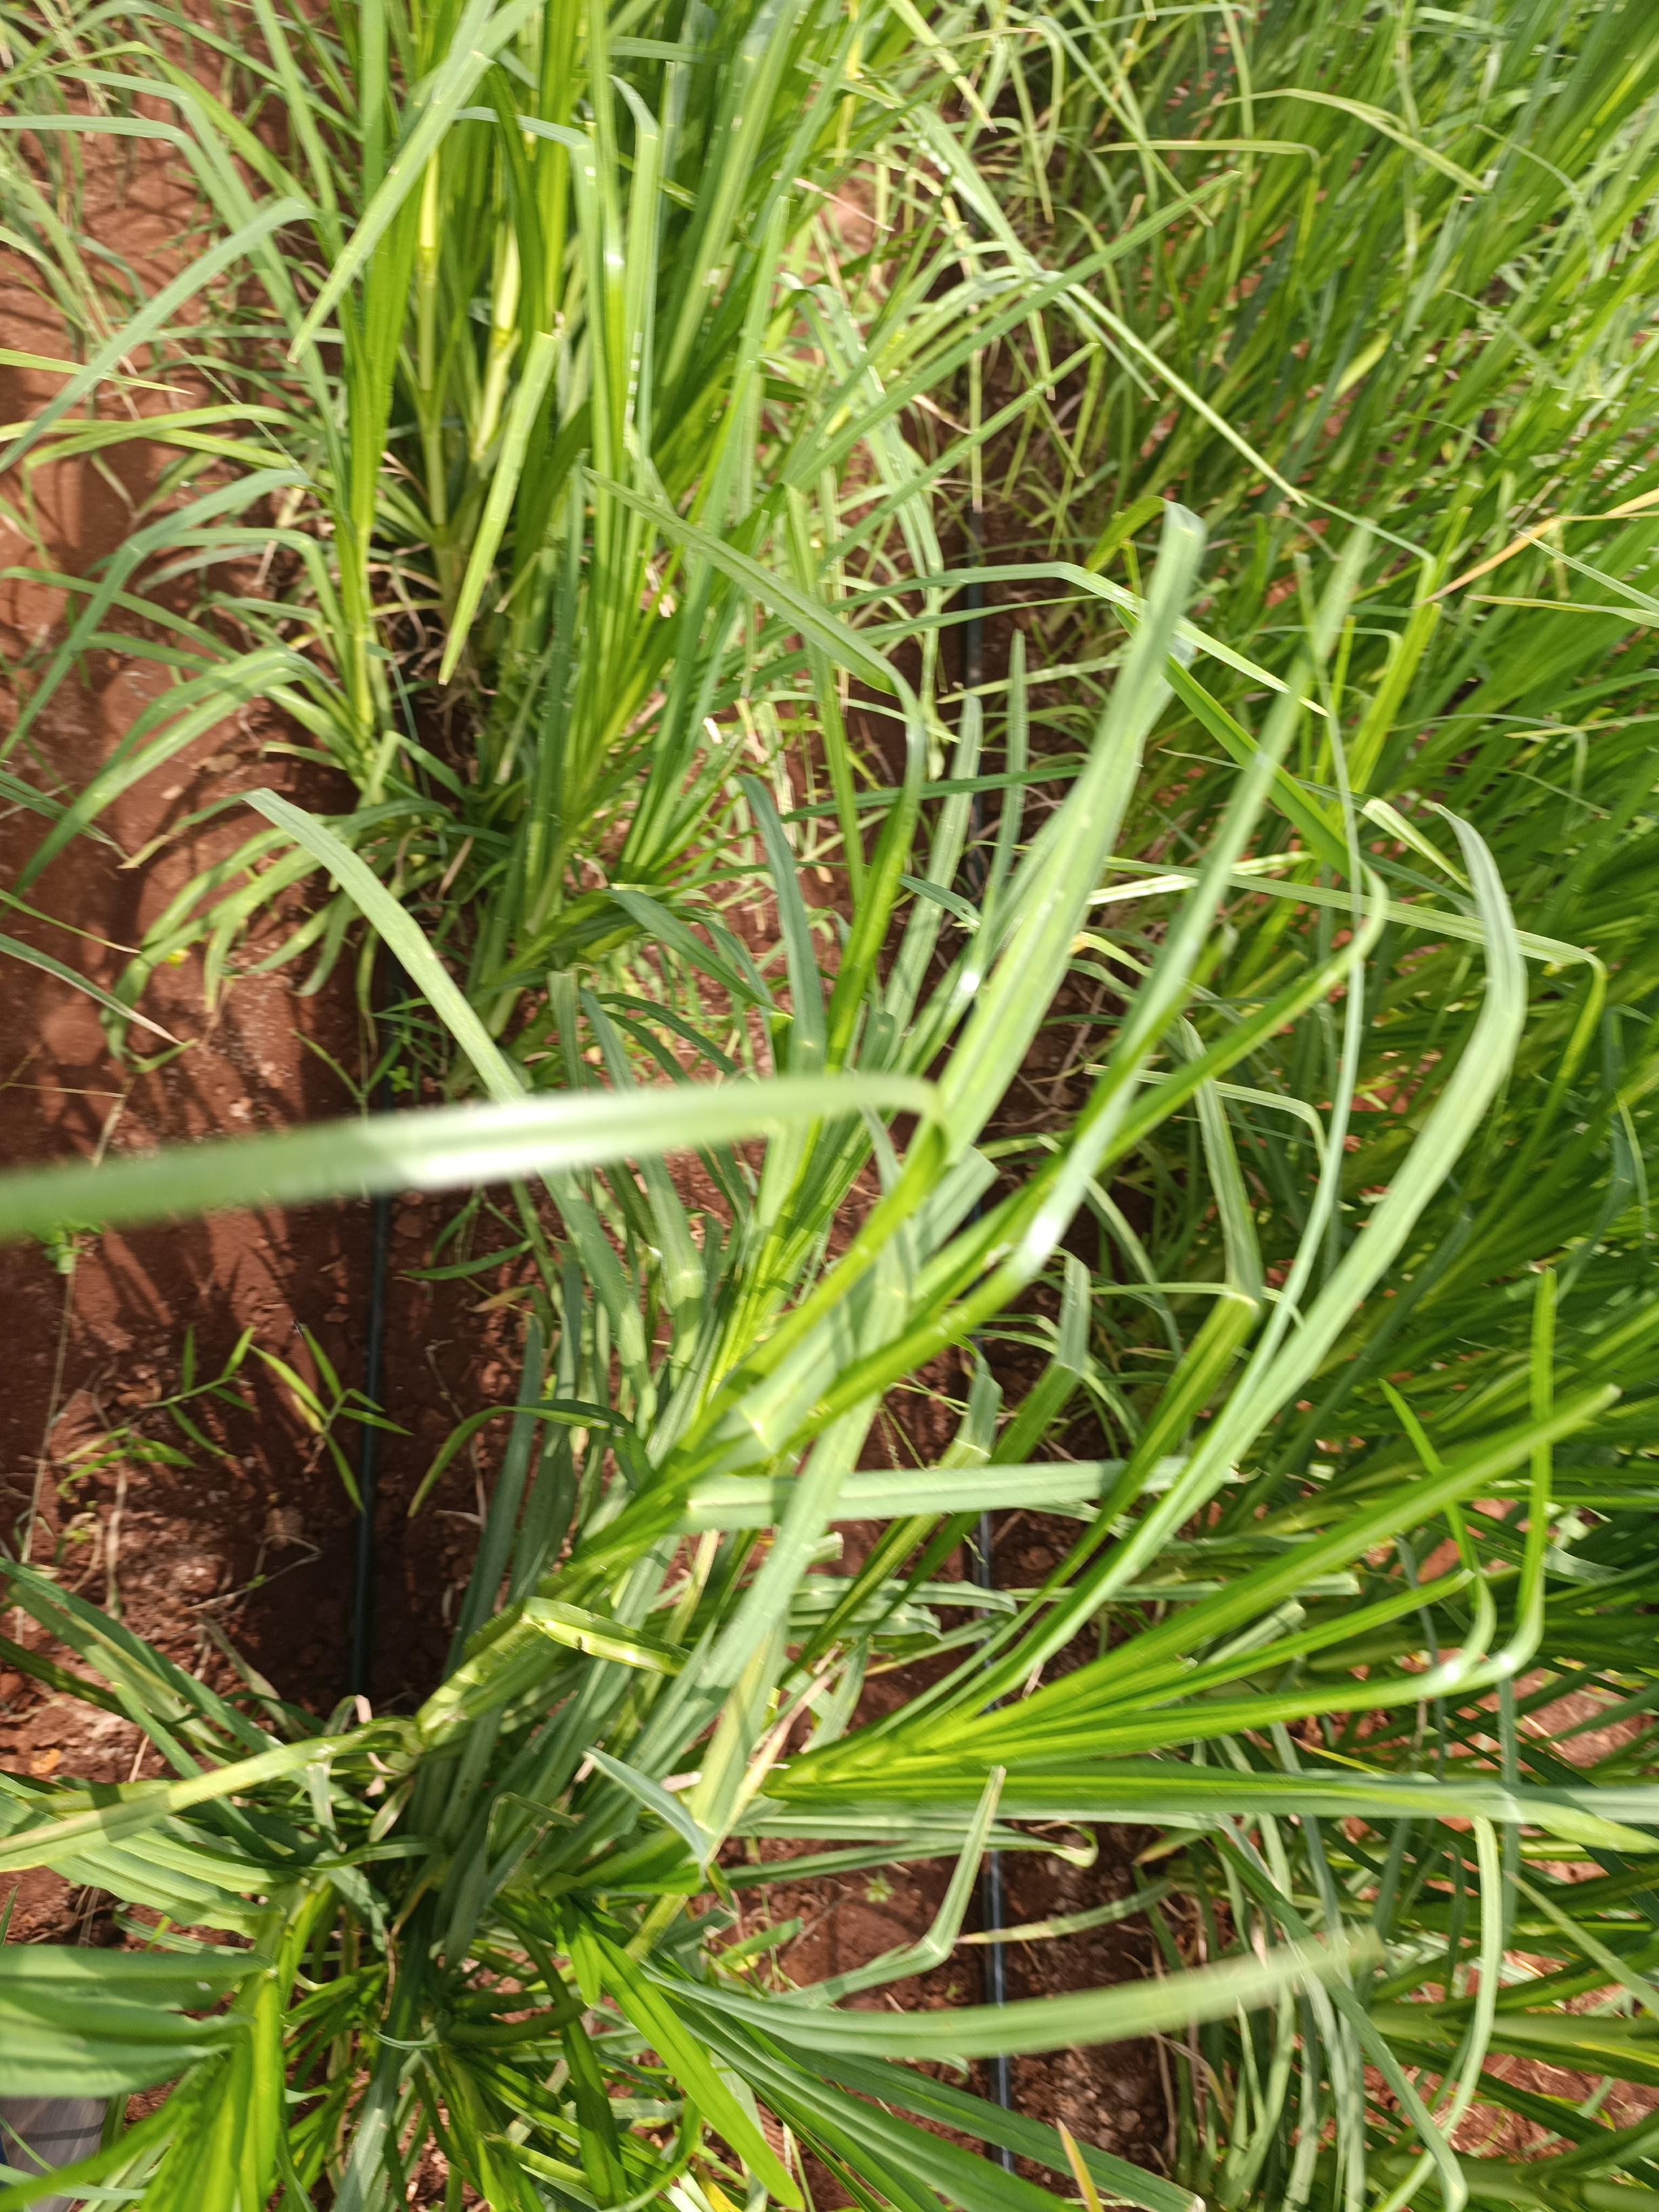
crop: finger millet
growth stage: flowering
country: Kenya
